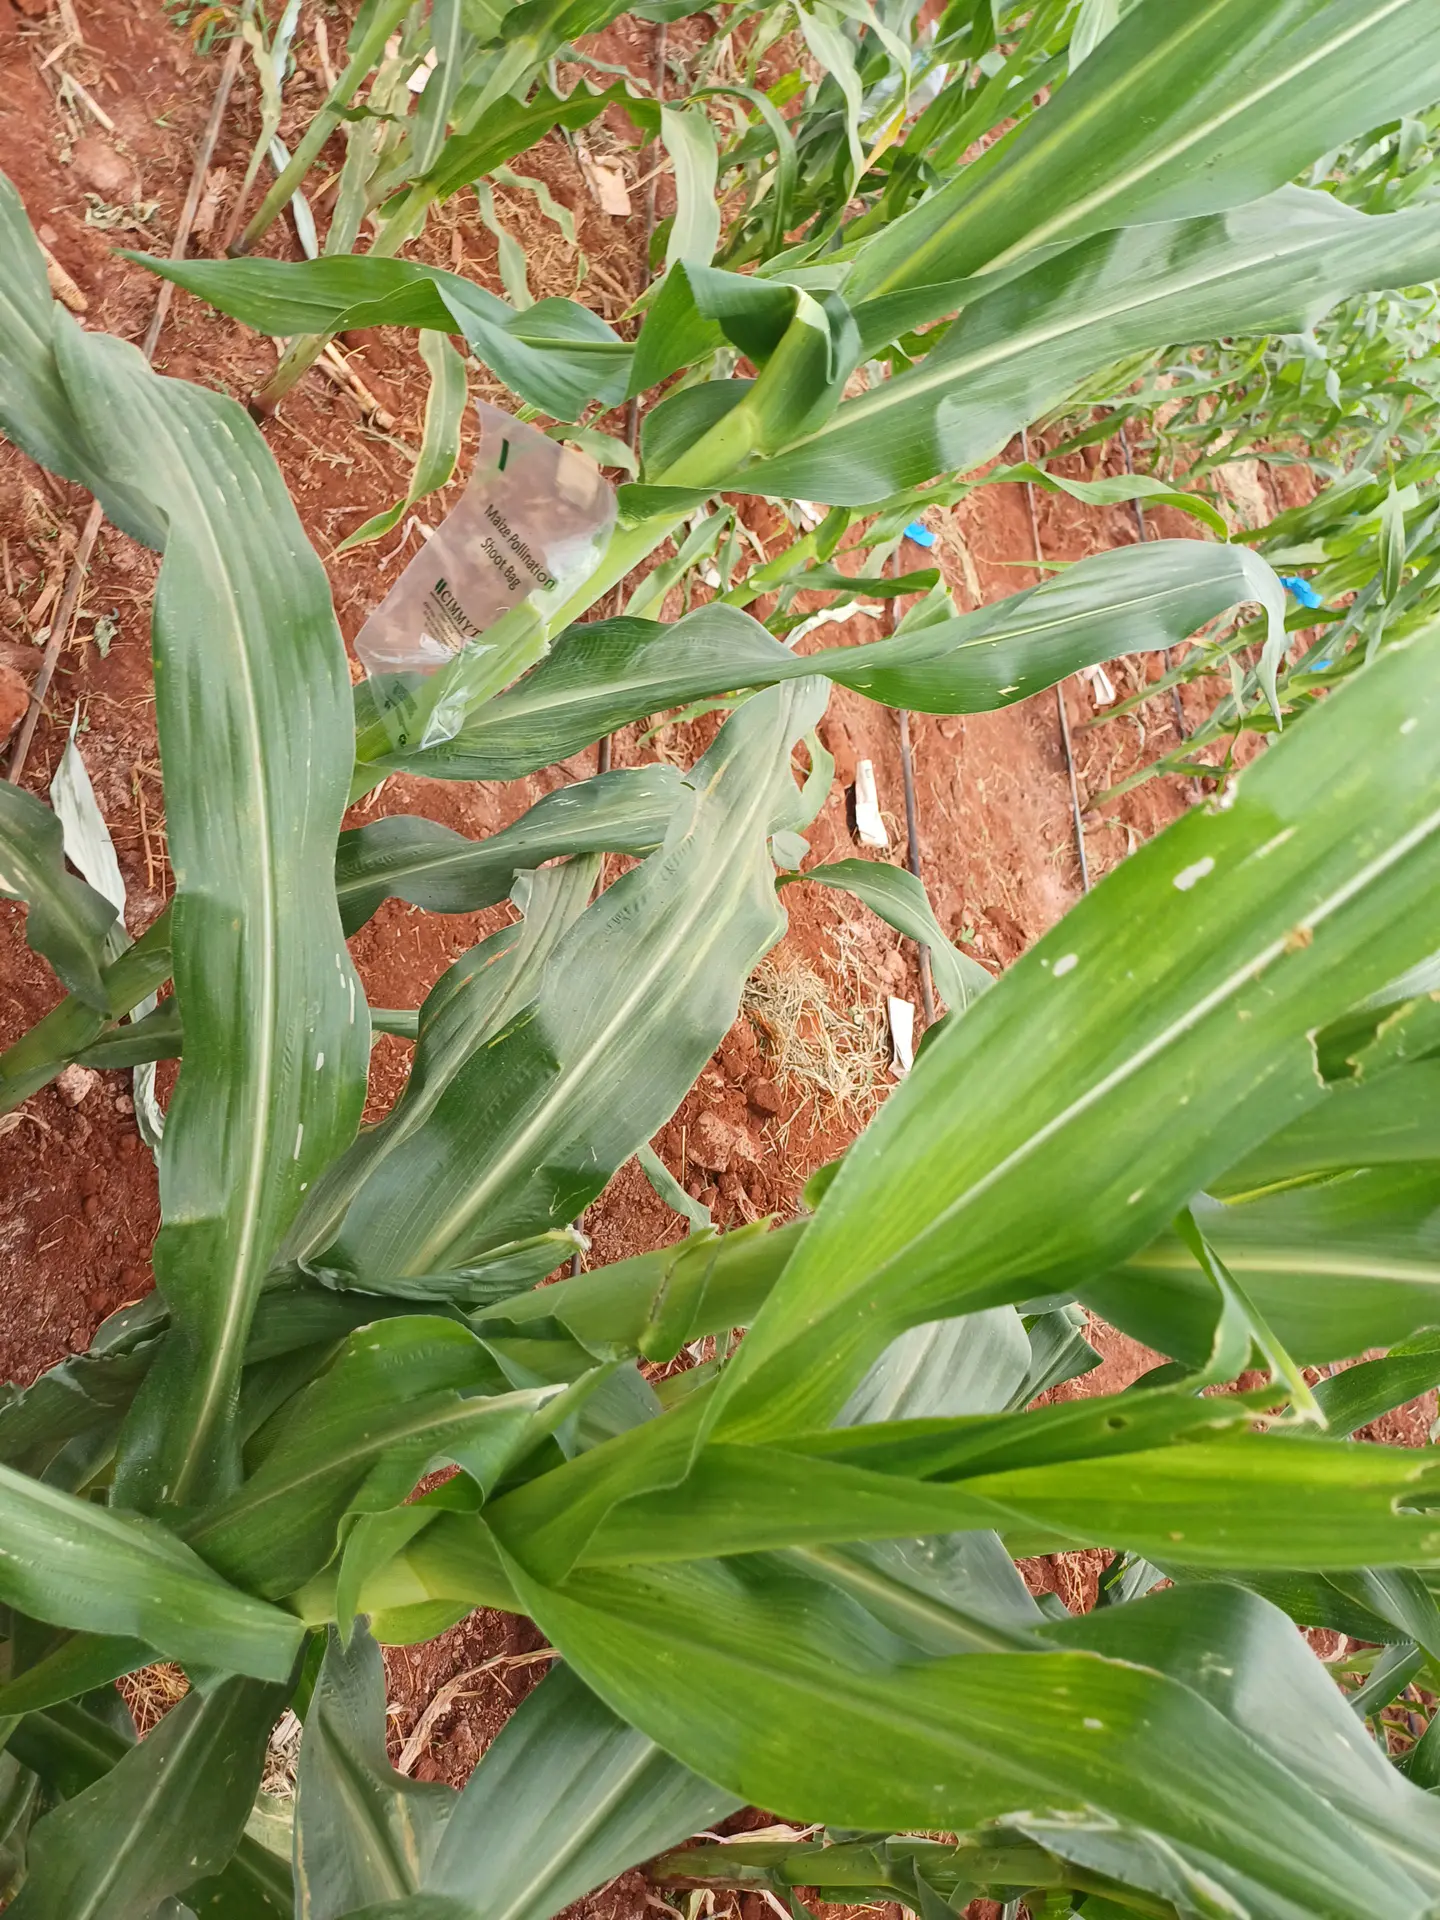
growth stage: vegetative
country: Kenya
